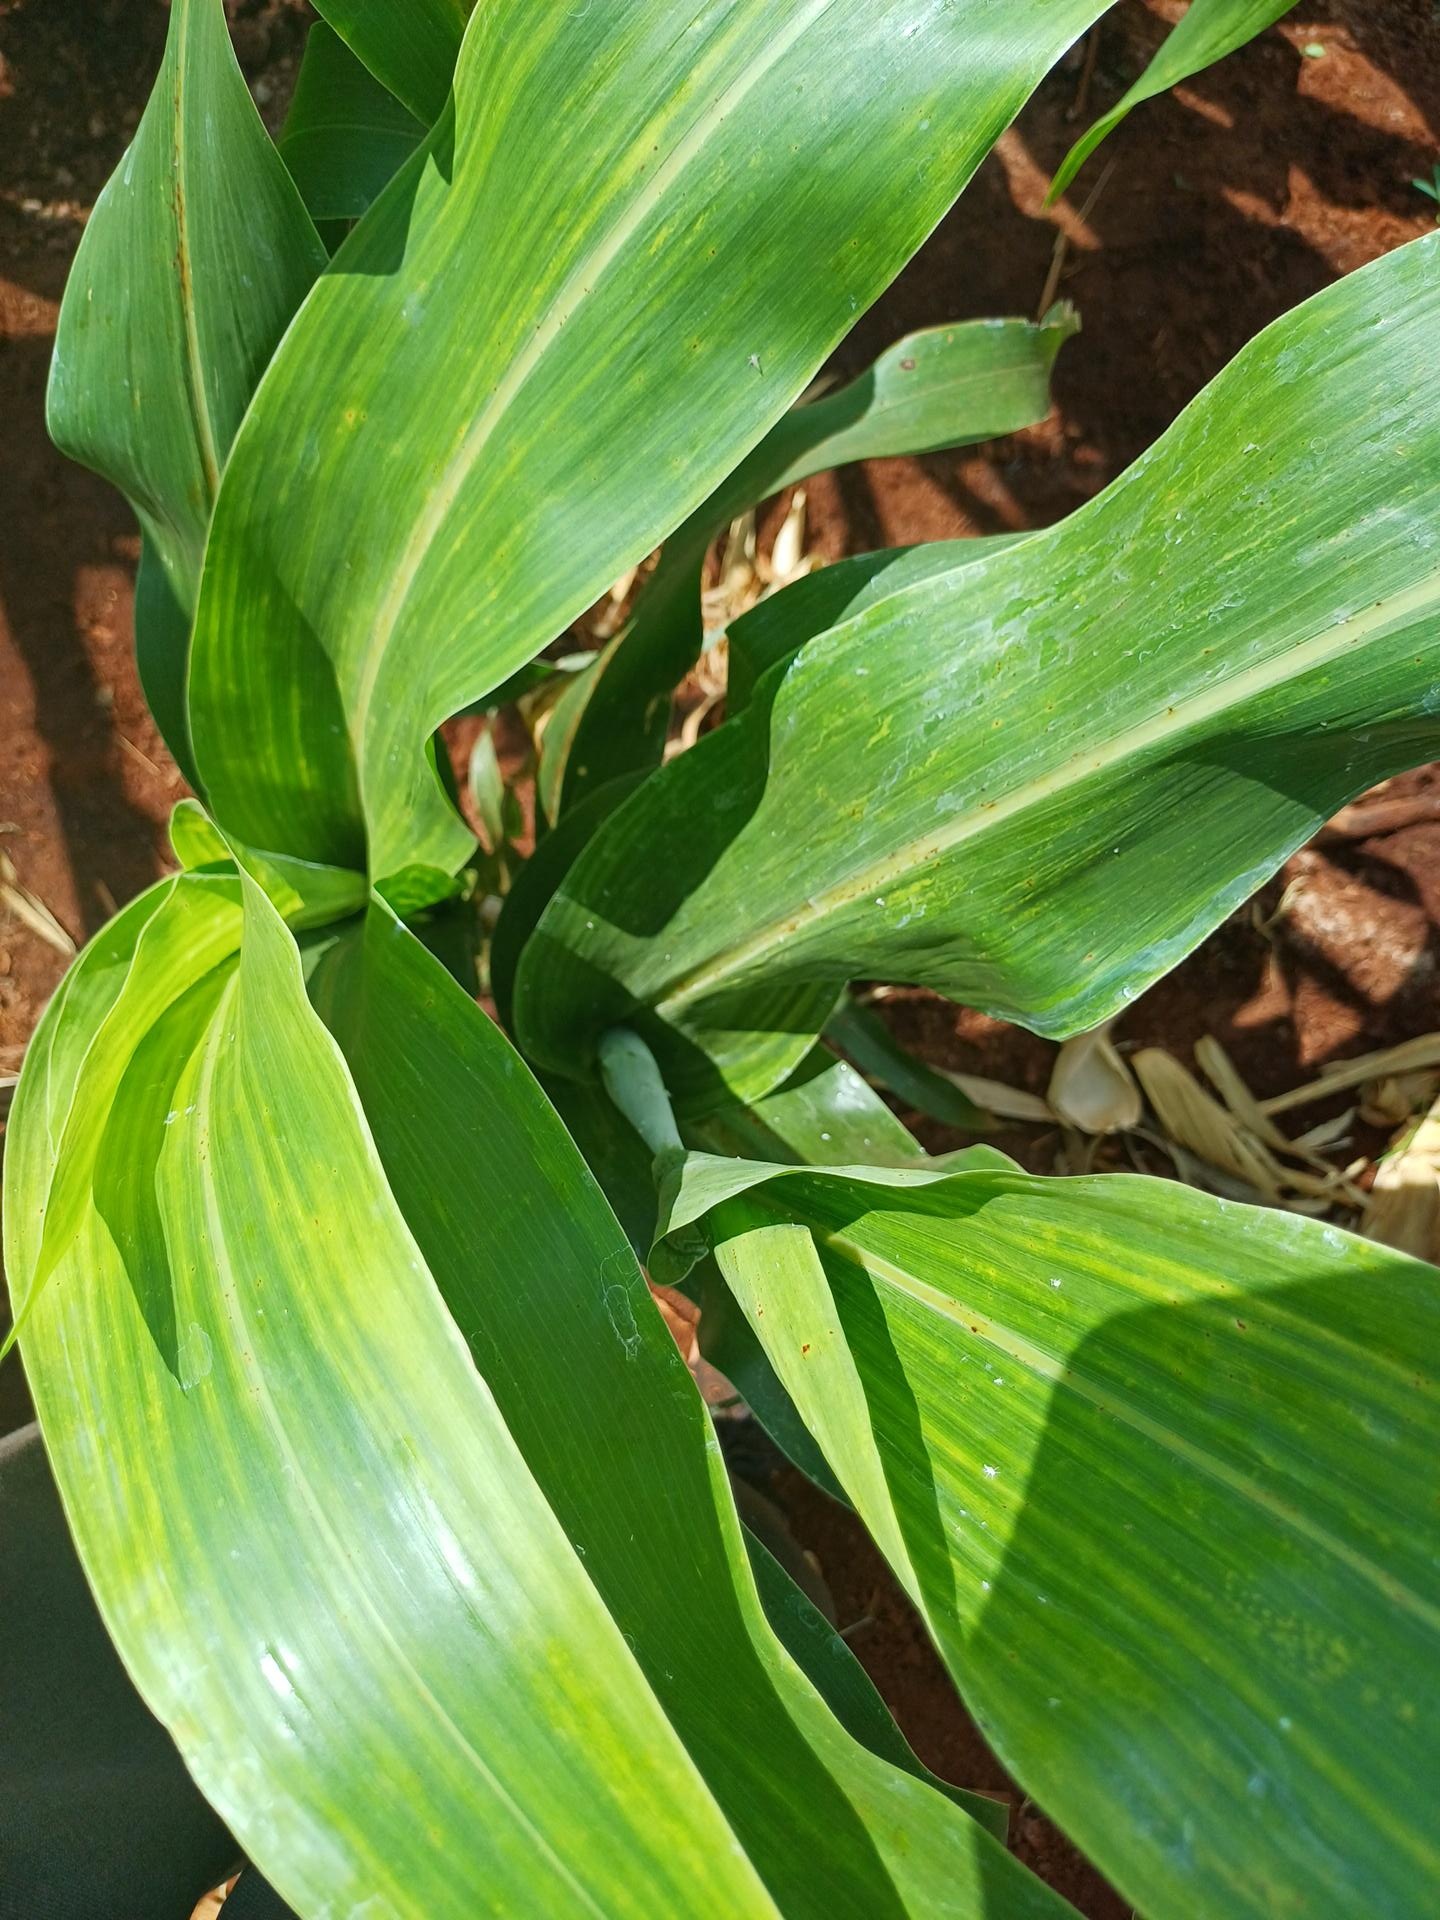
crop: sorghum
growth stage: heading tuber
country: Kenya
